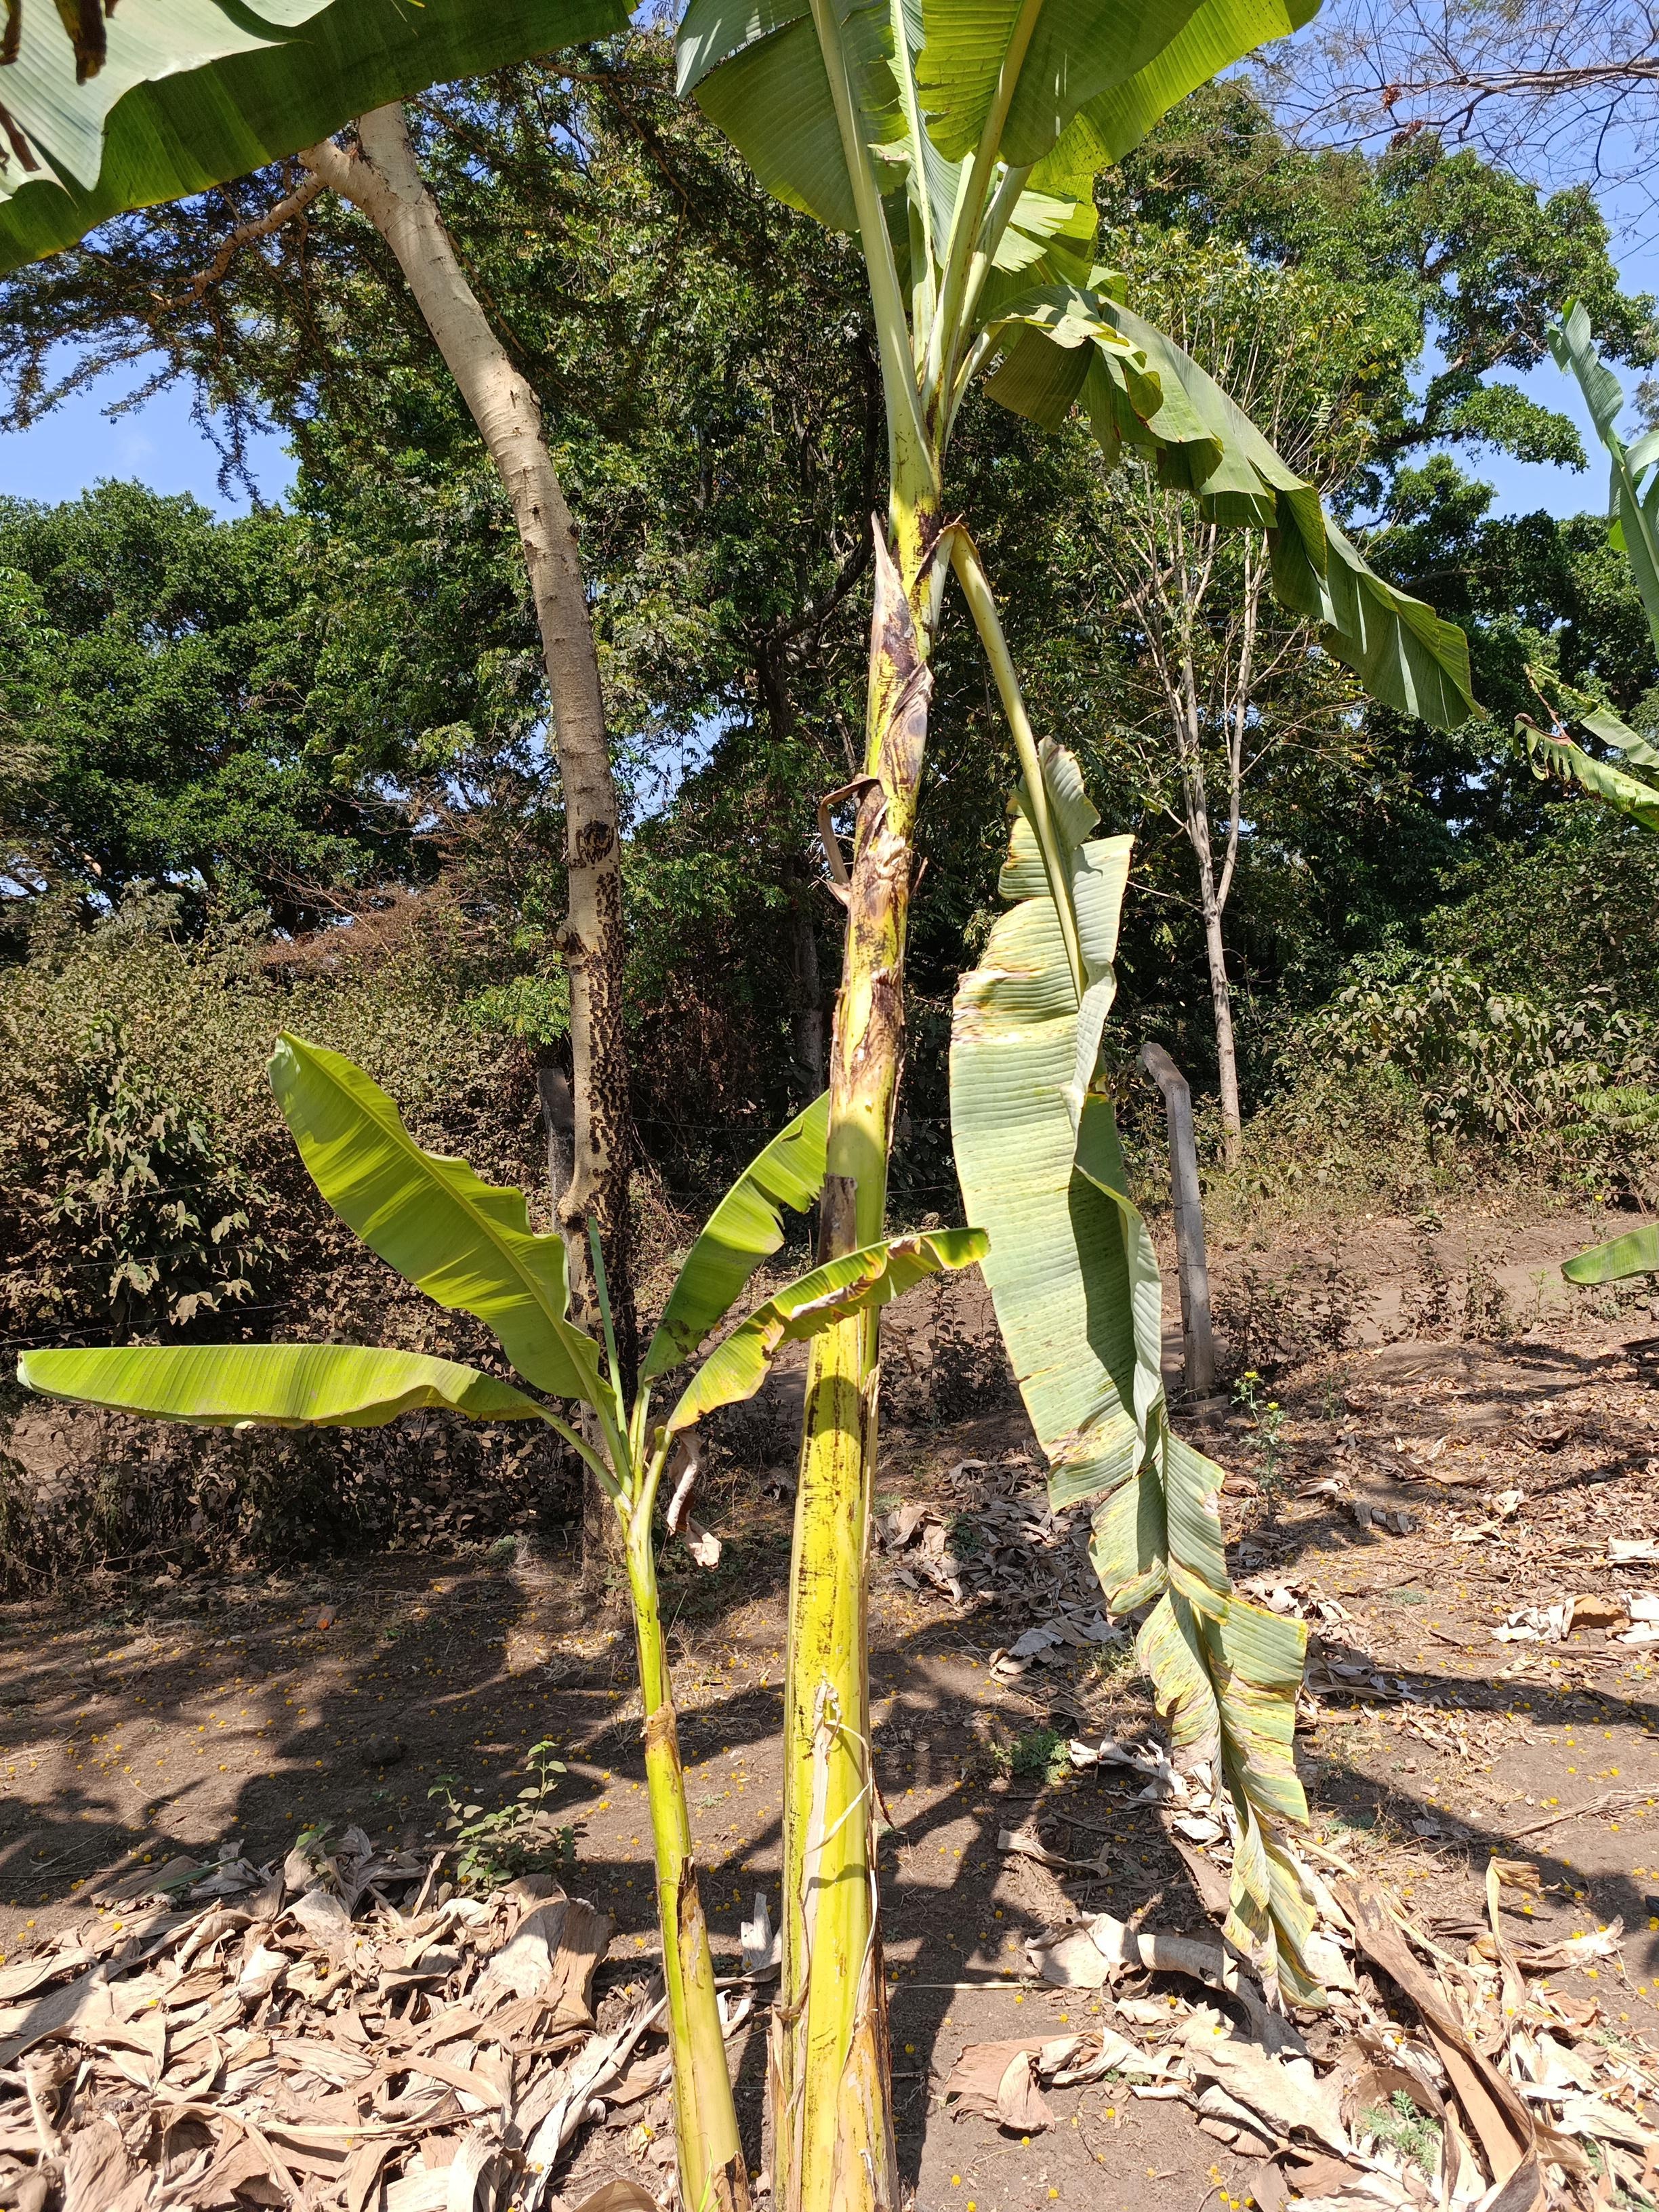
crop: banana
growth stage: vegetative
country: Tanzania
